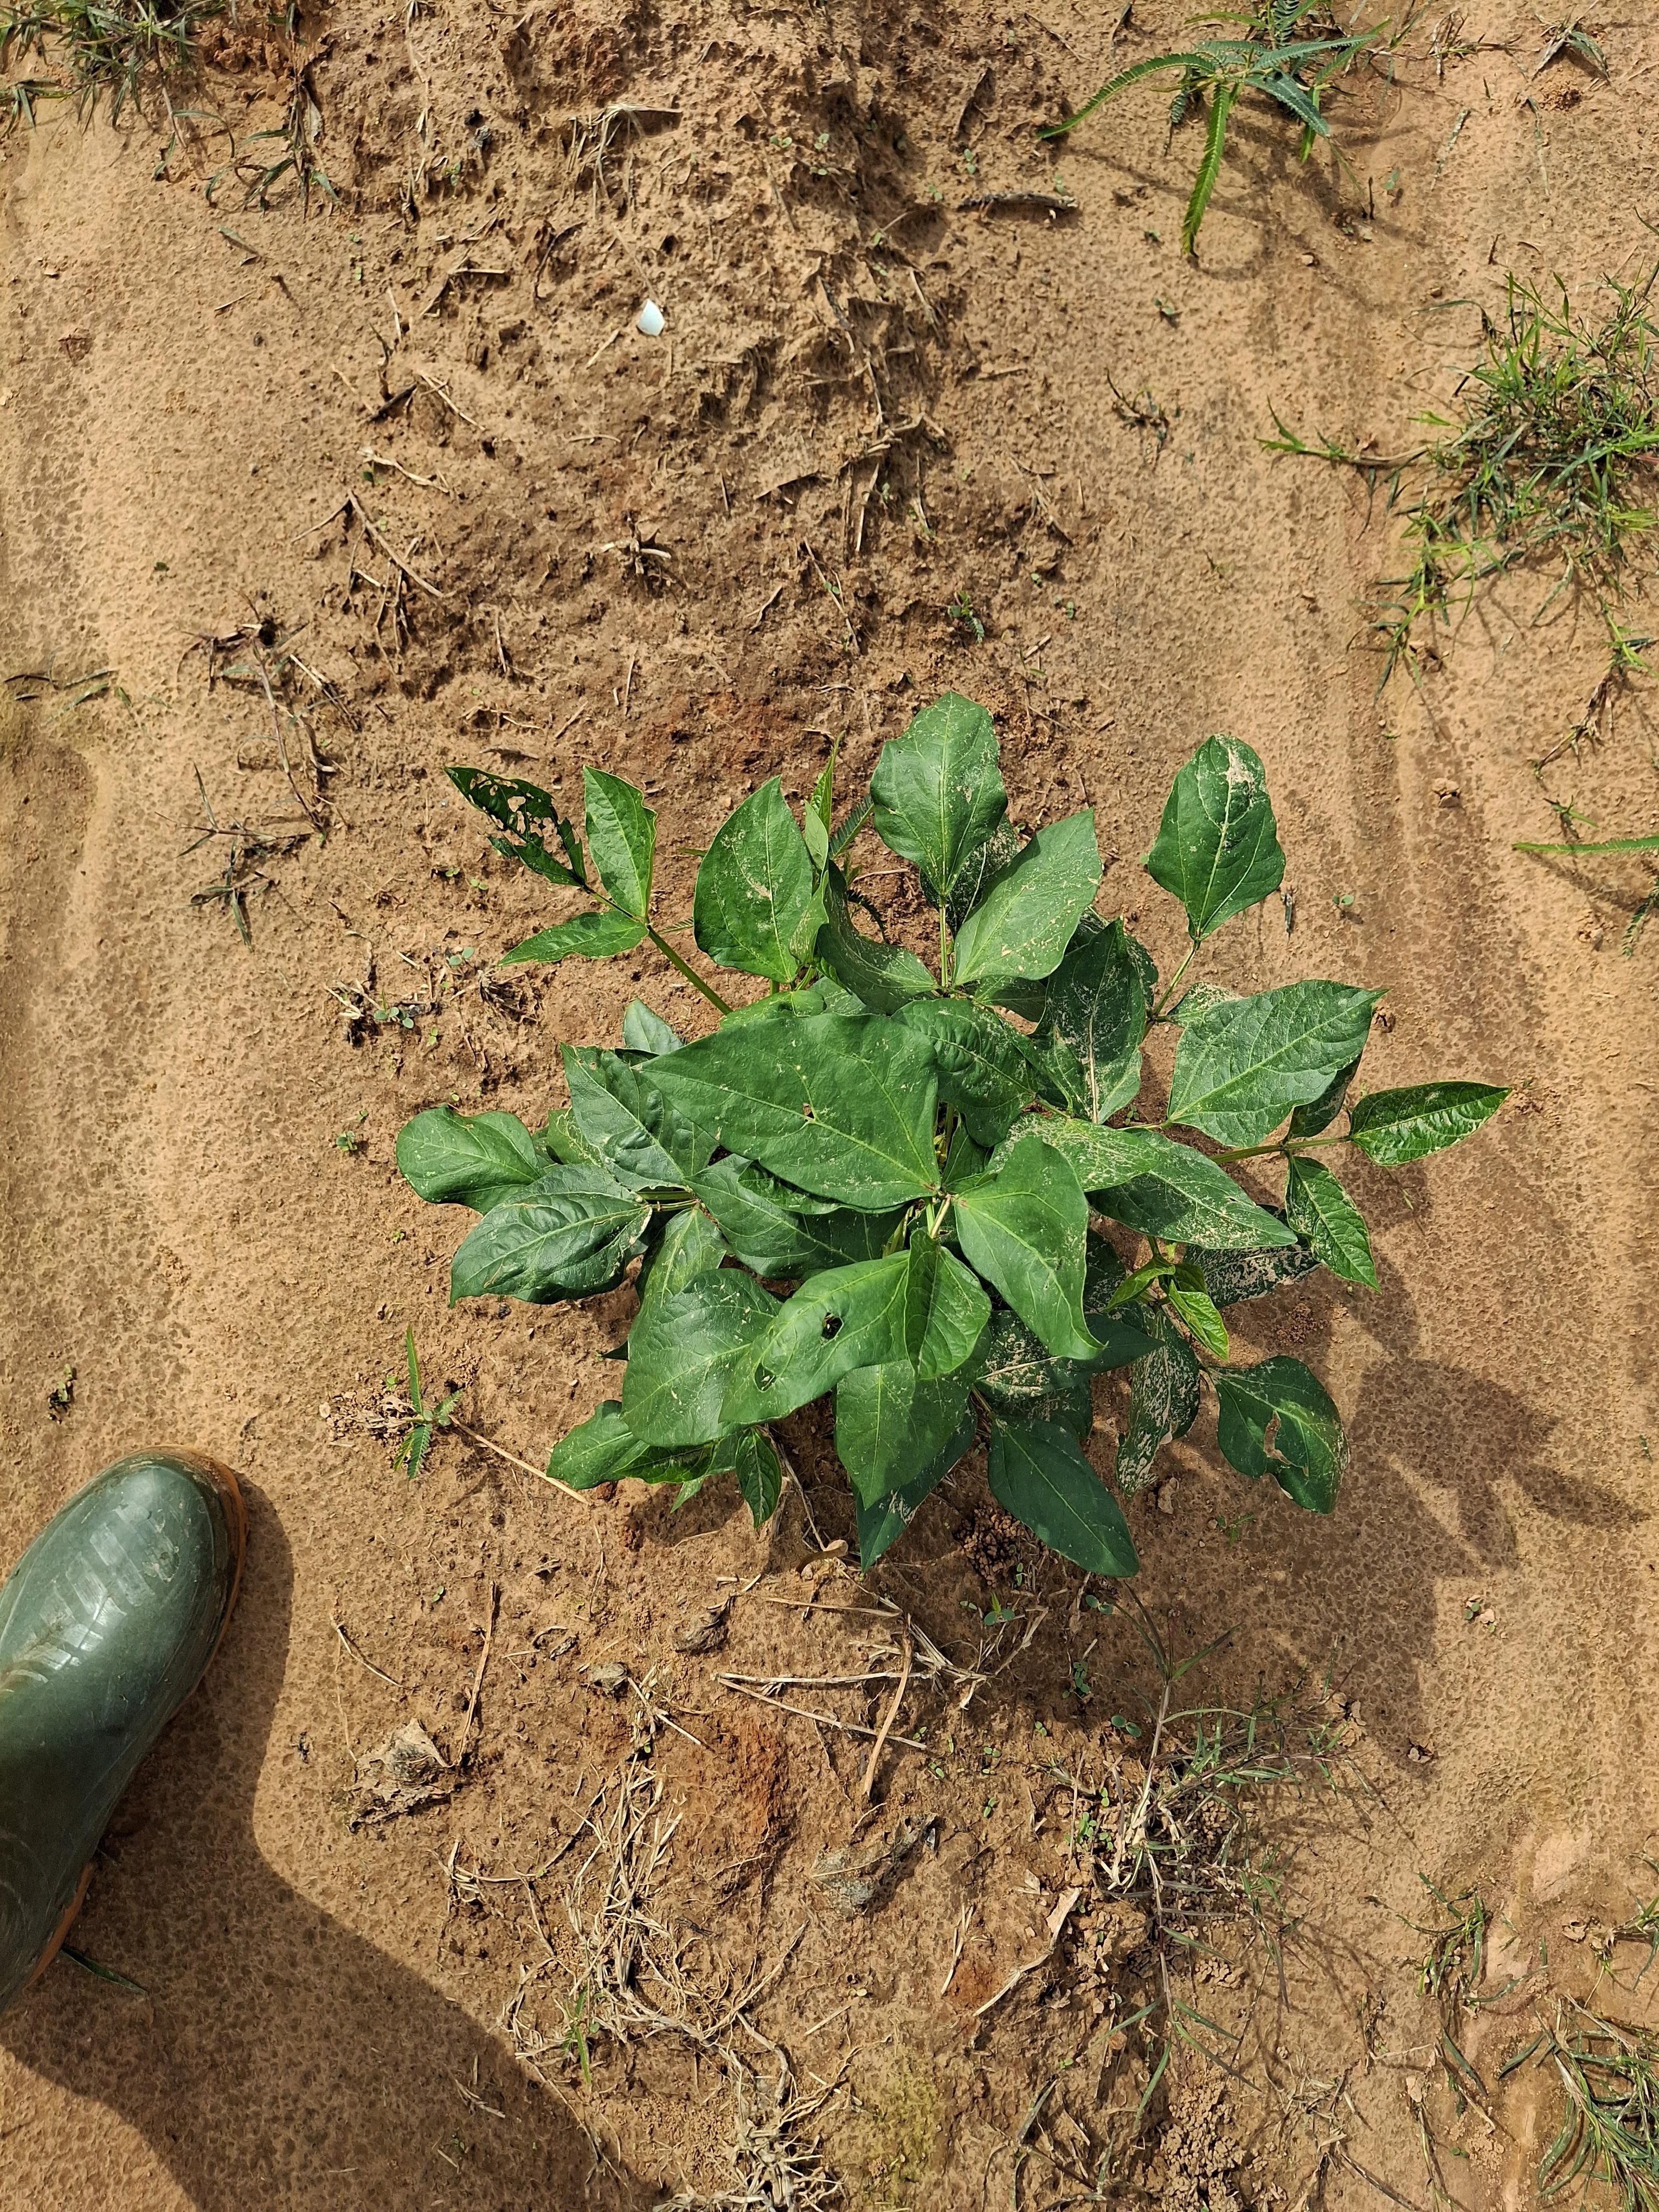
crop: cowpea
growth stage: vegetative
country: Nigeria
